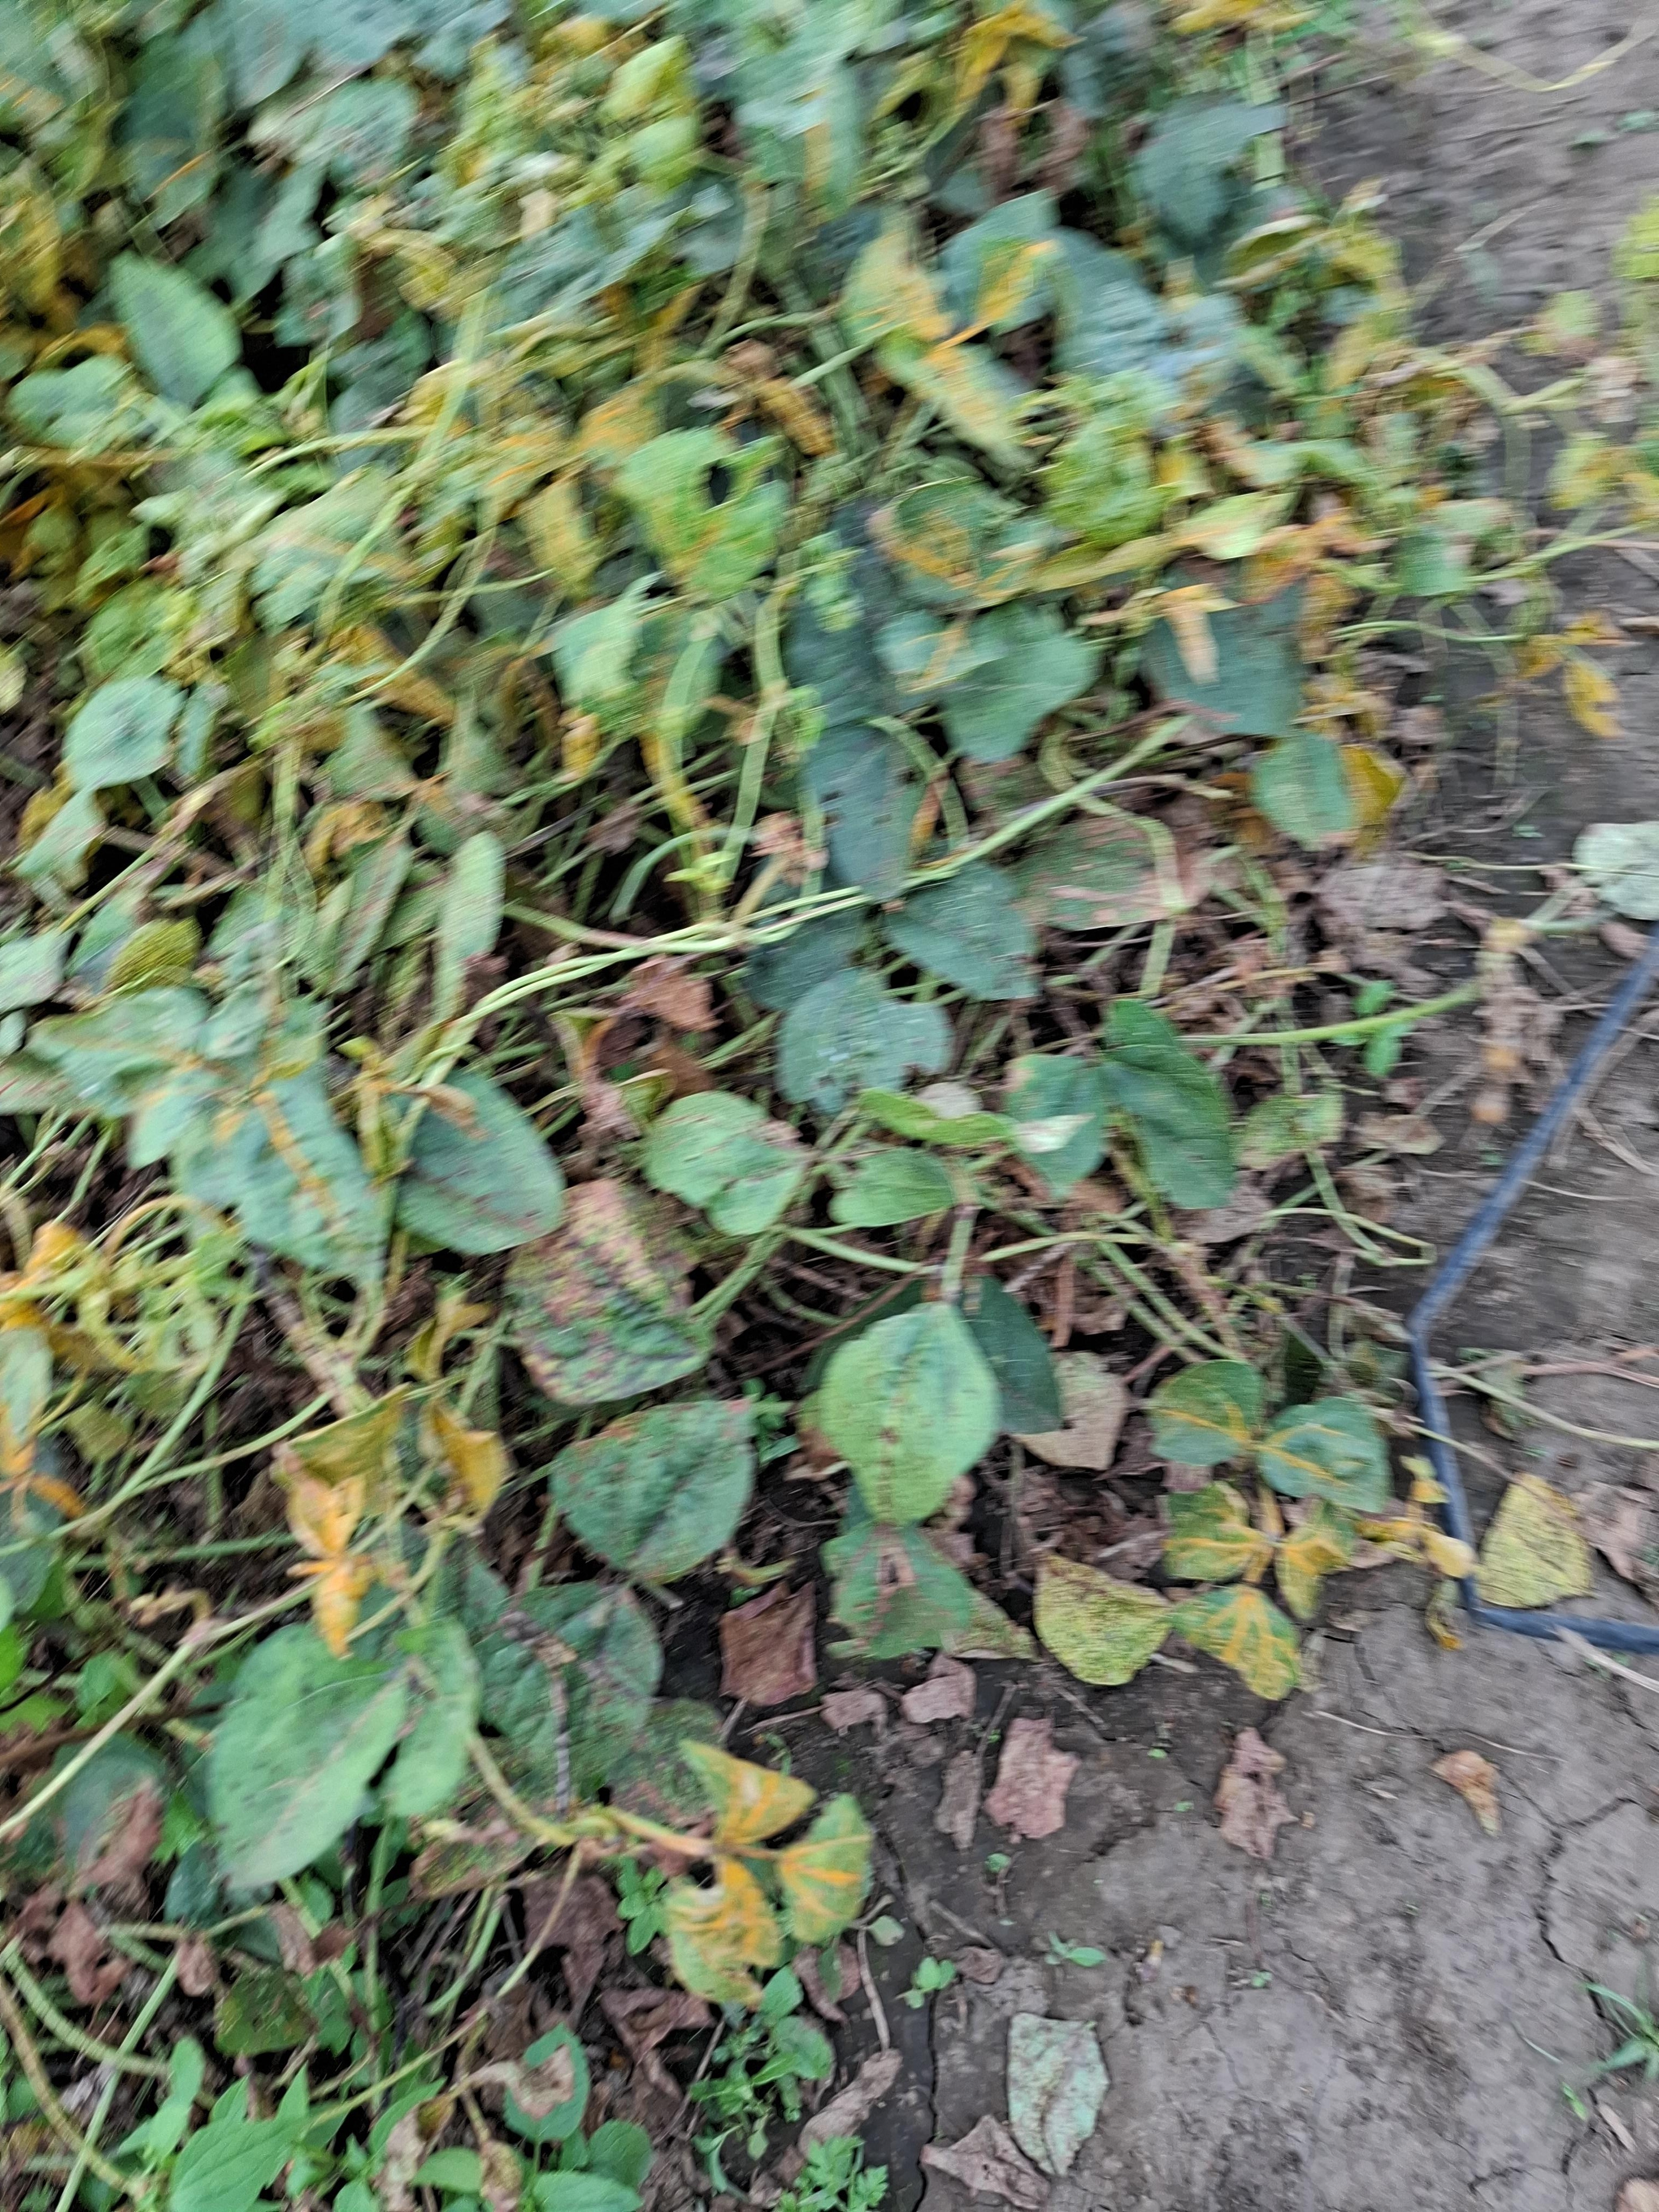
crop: cowpea
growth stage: harvest maturity
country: Tanzania
